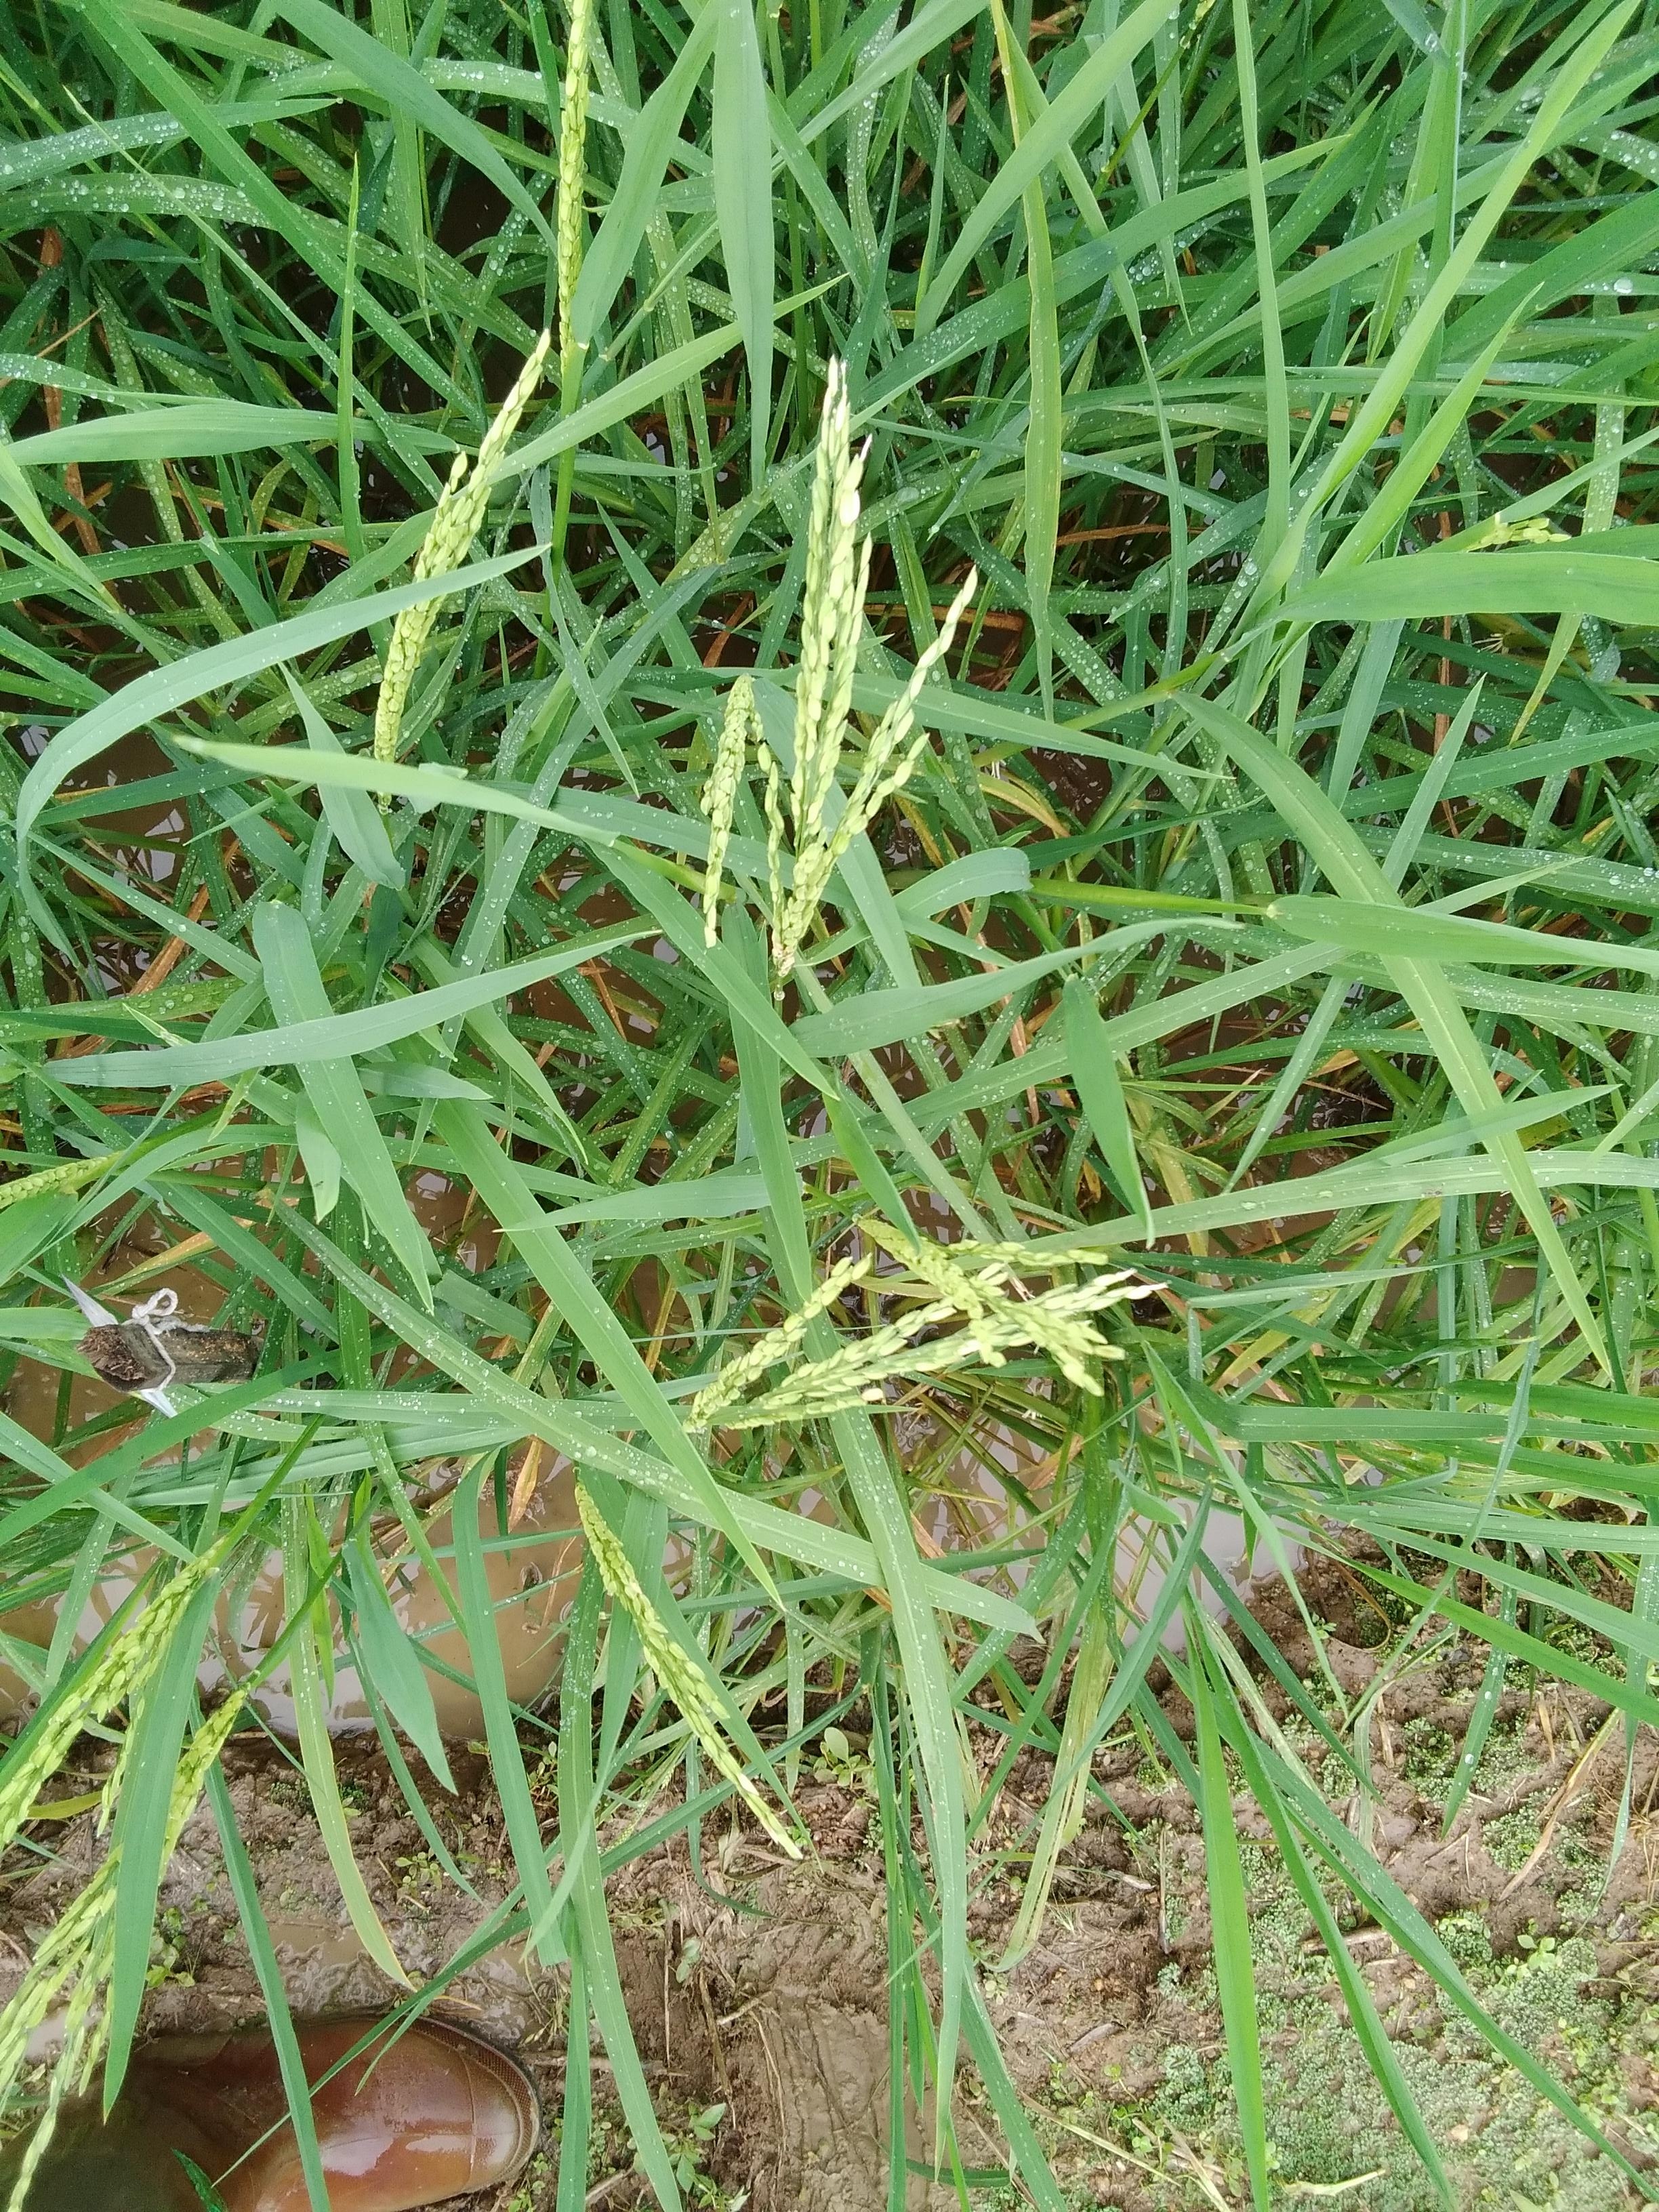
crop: rice
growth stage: flowering
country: Nigeria
